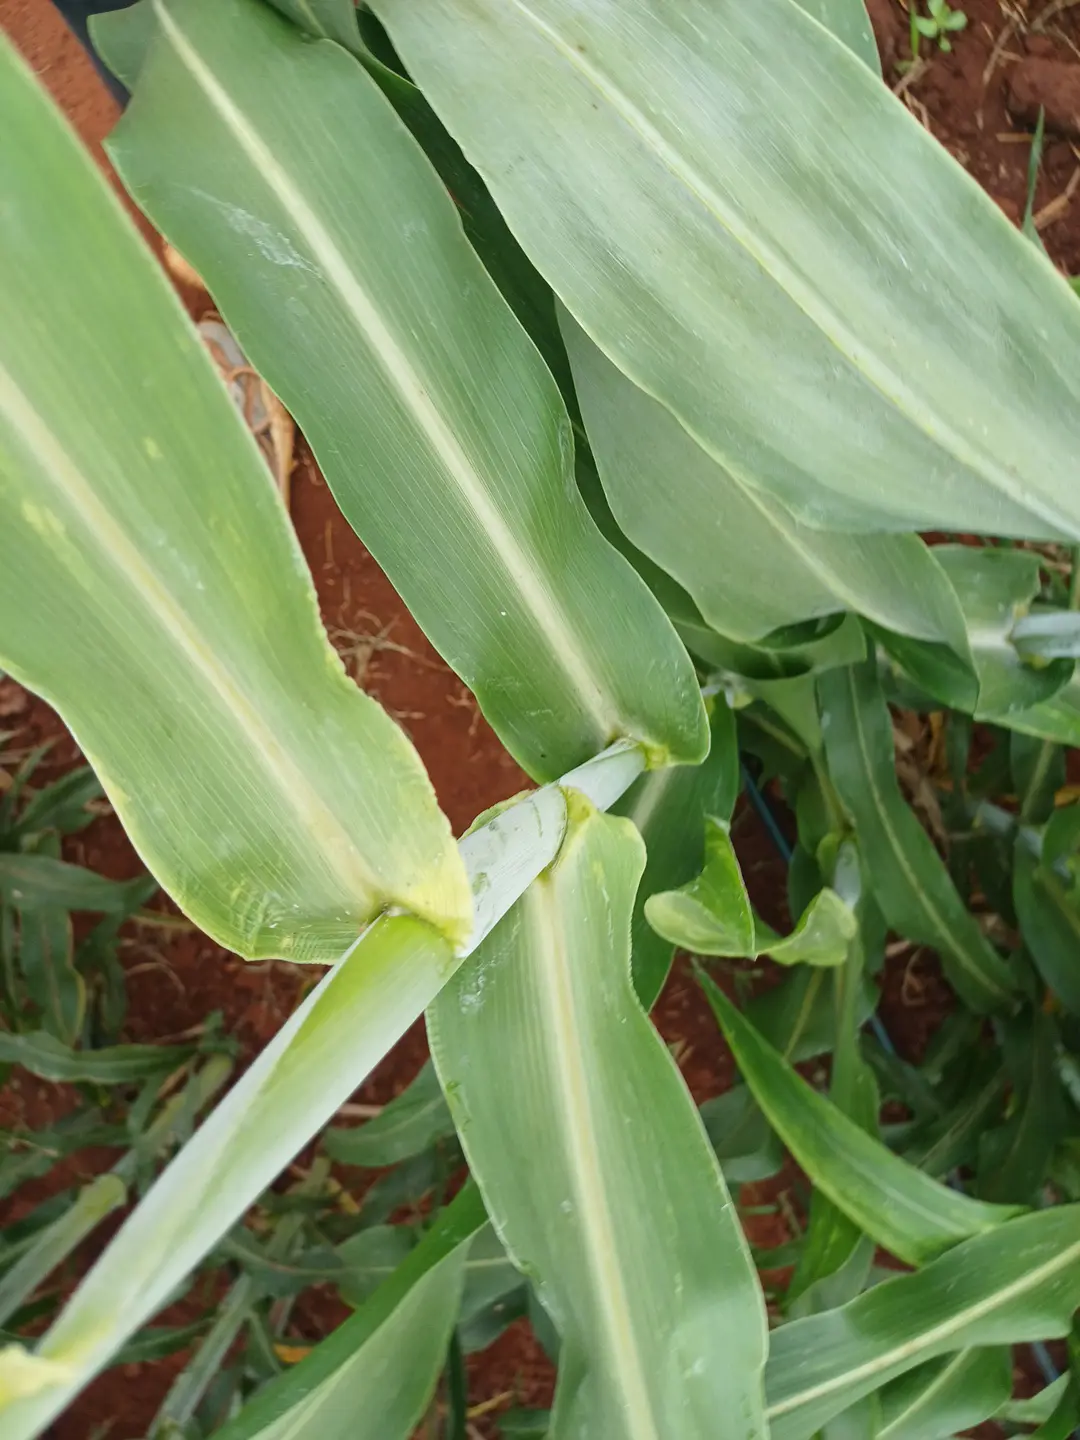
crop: sorghum
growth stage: heading tuber
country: Kenya
